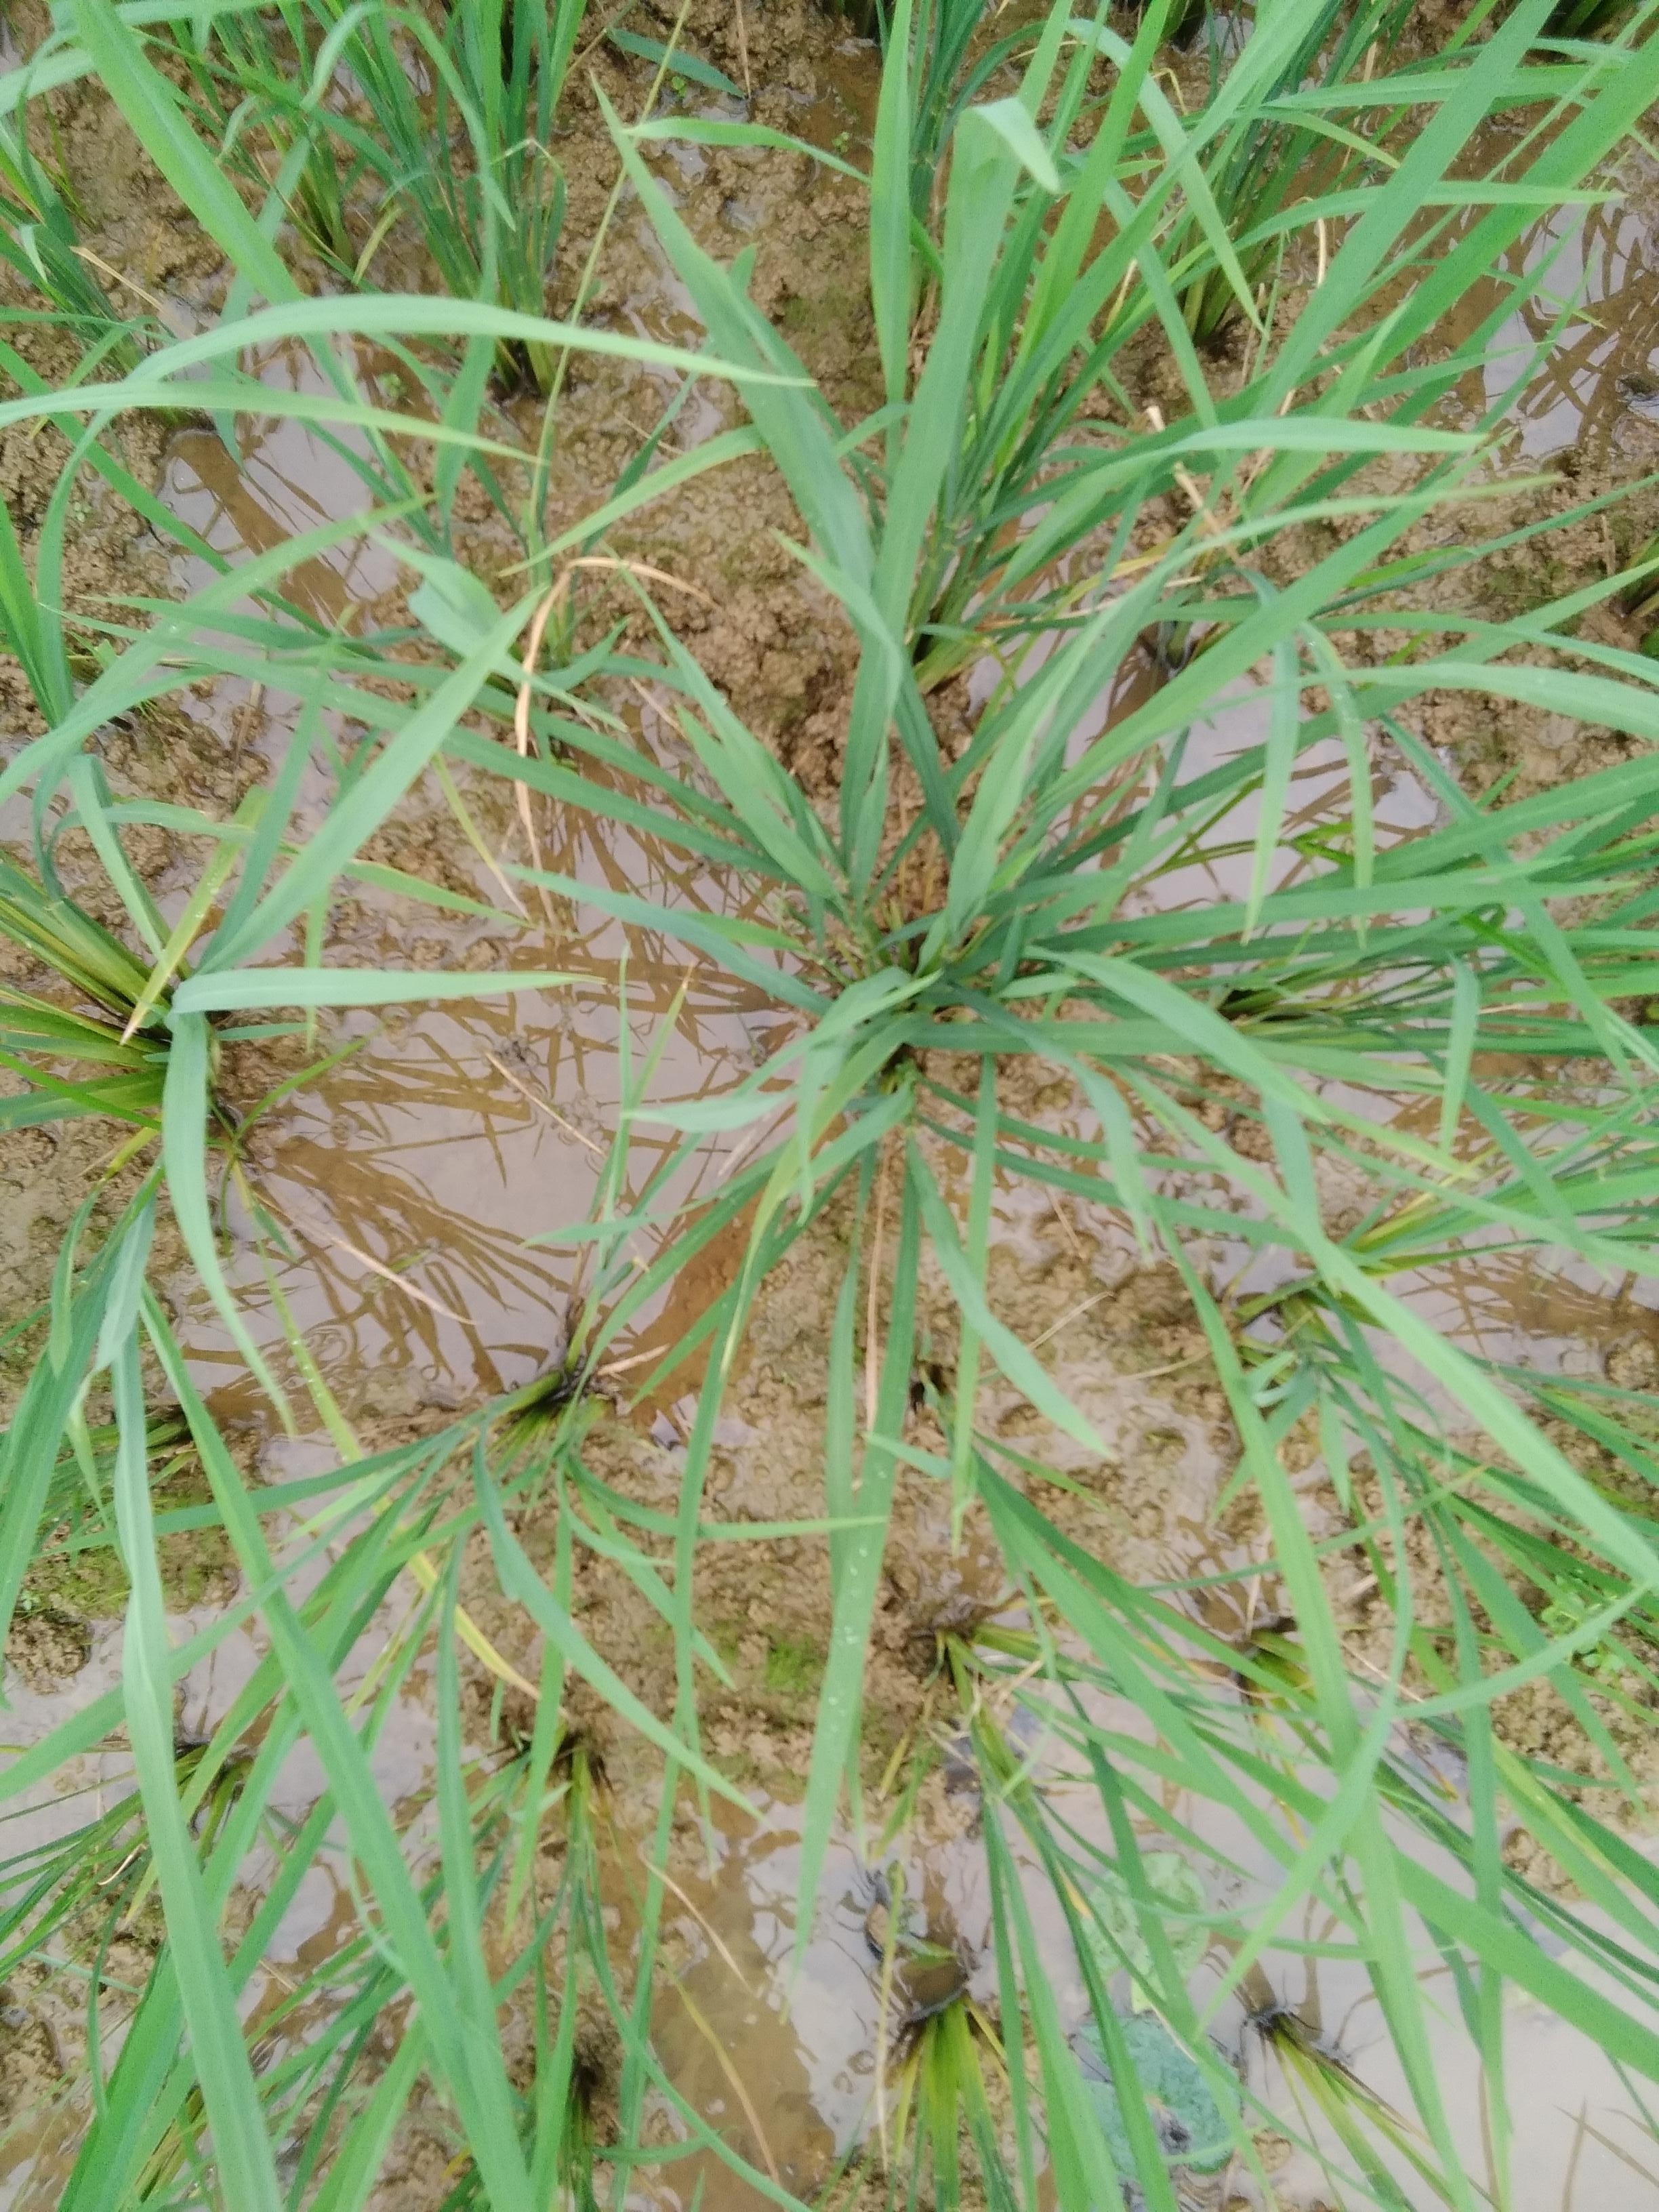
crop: rice
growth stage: vegetative
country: Nigeria
